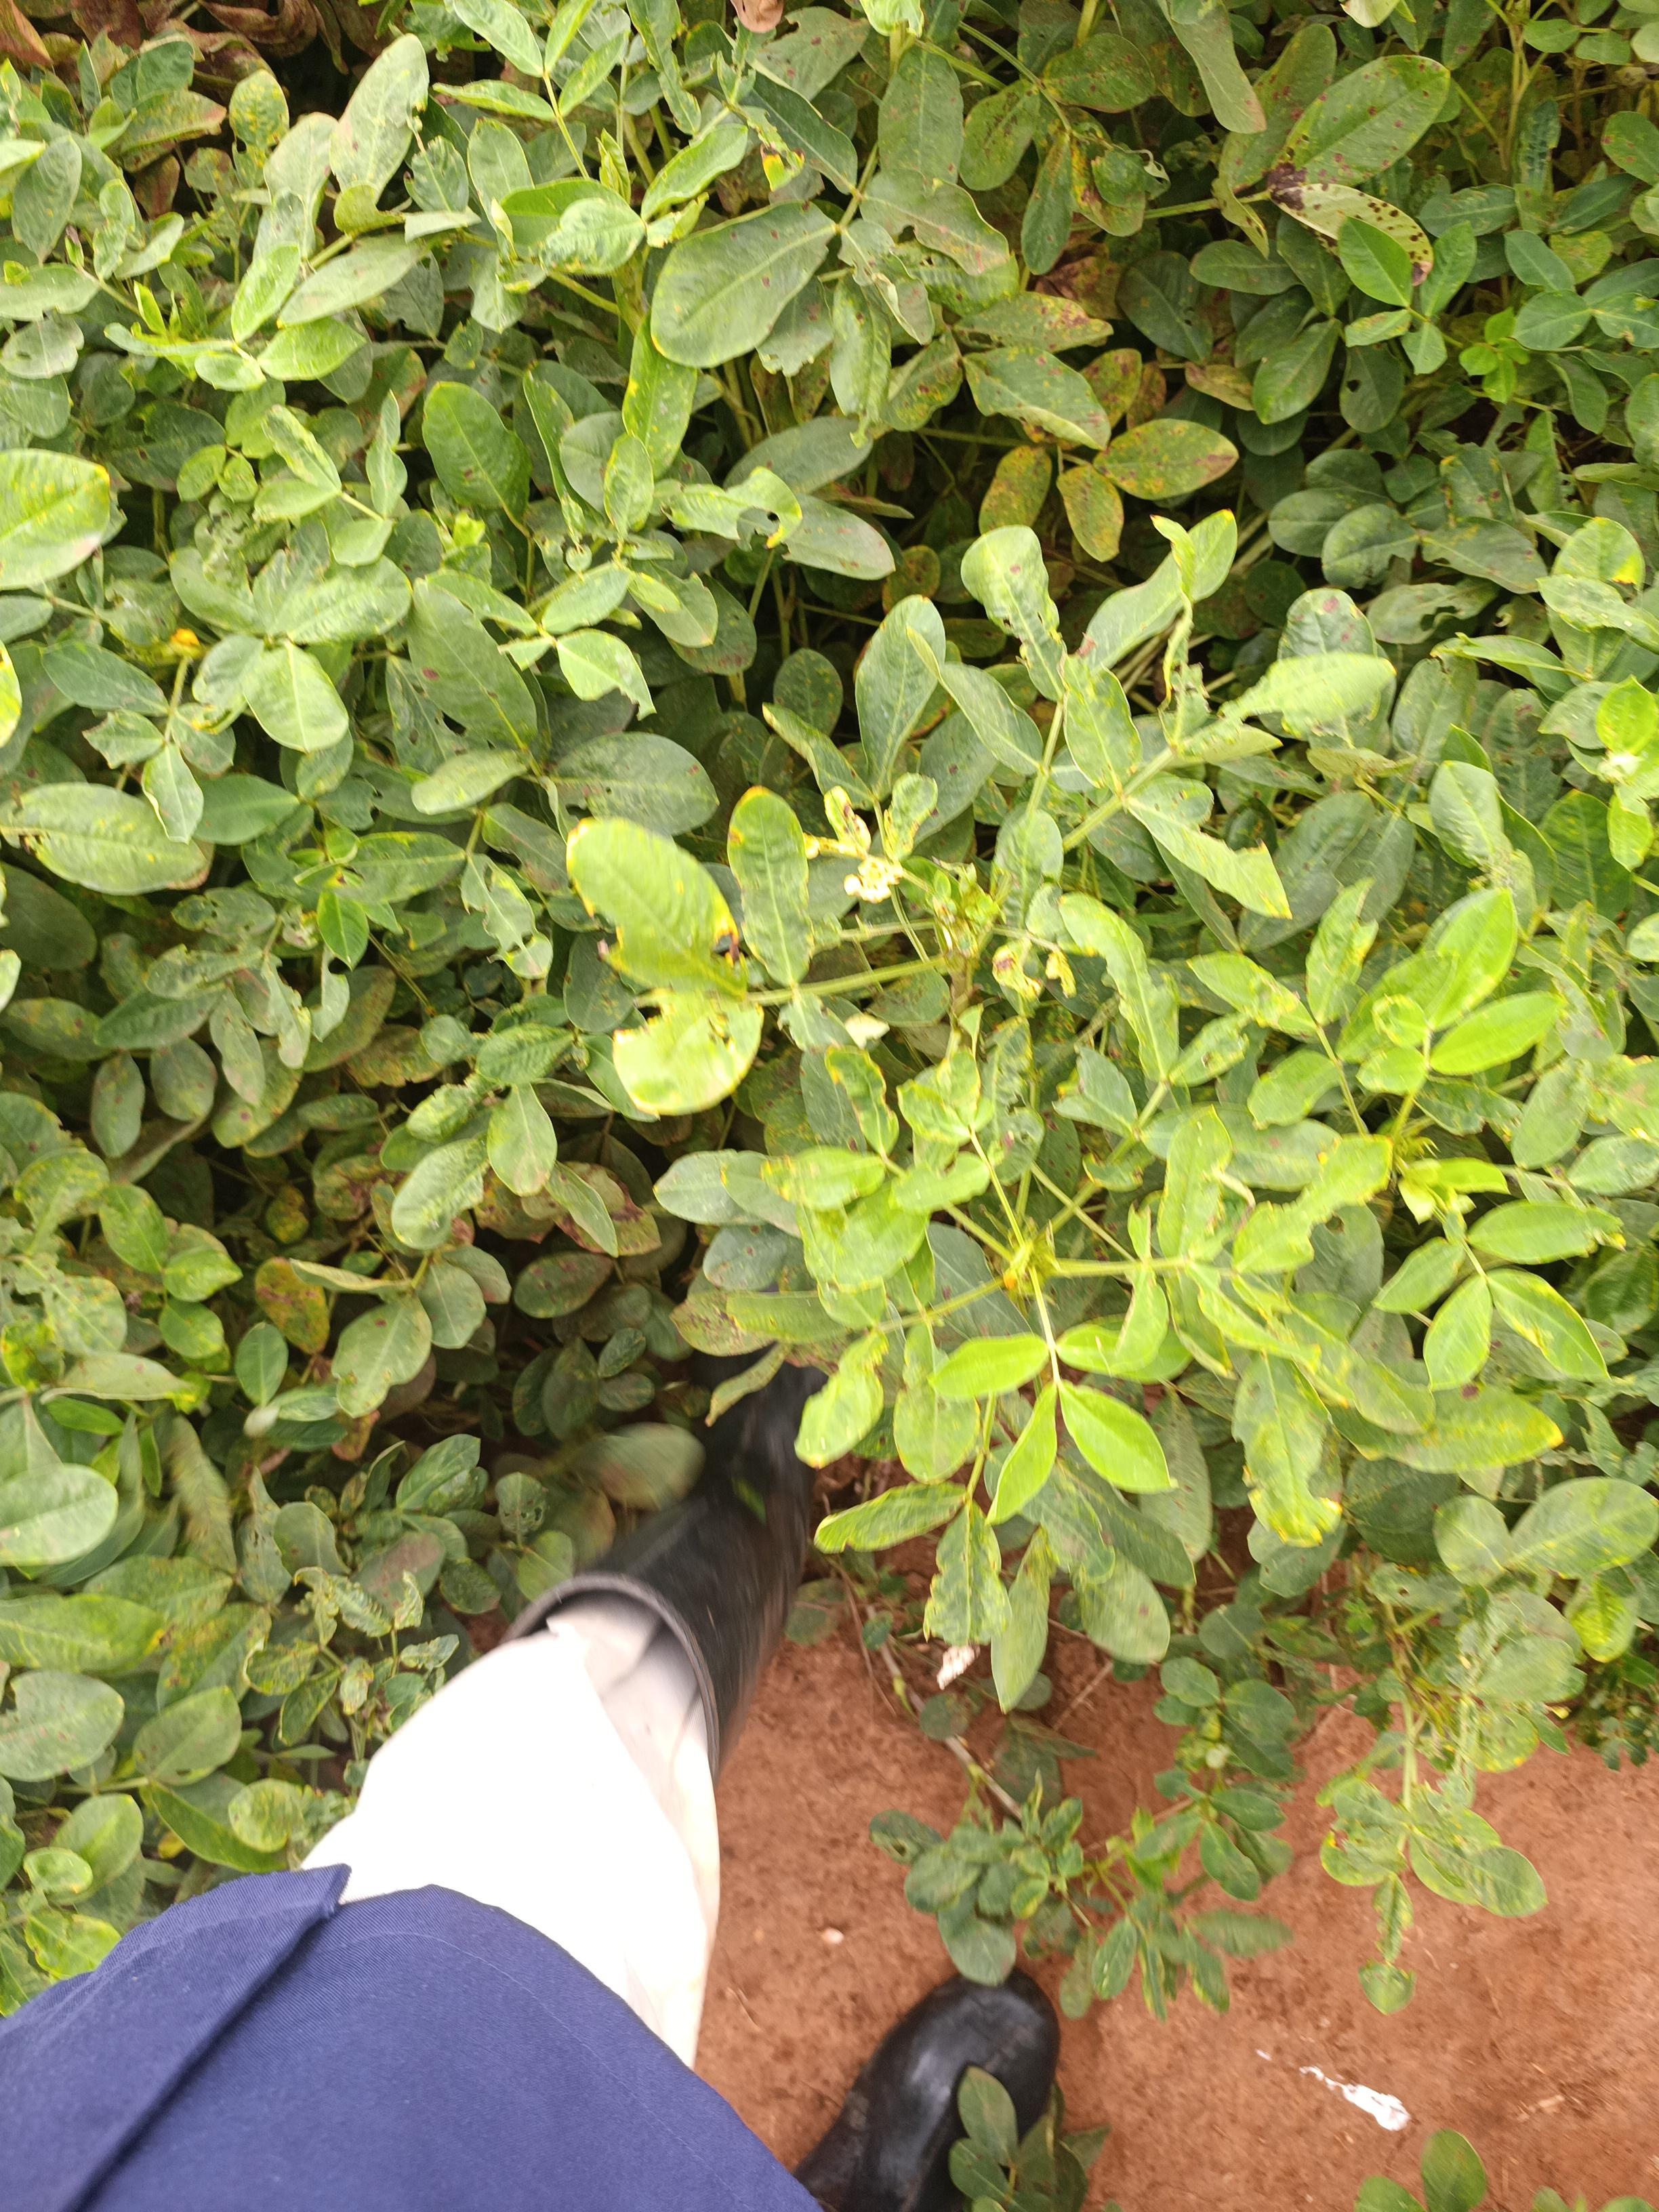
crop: groundnut
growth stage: pegging
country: Kenya
